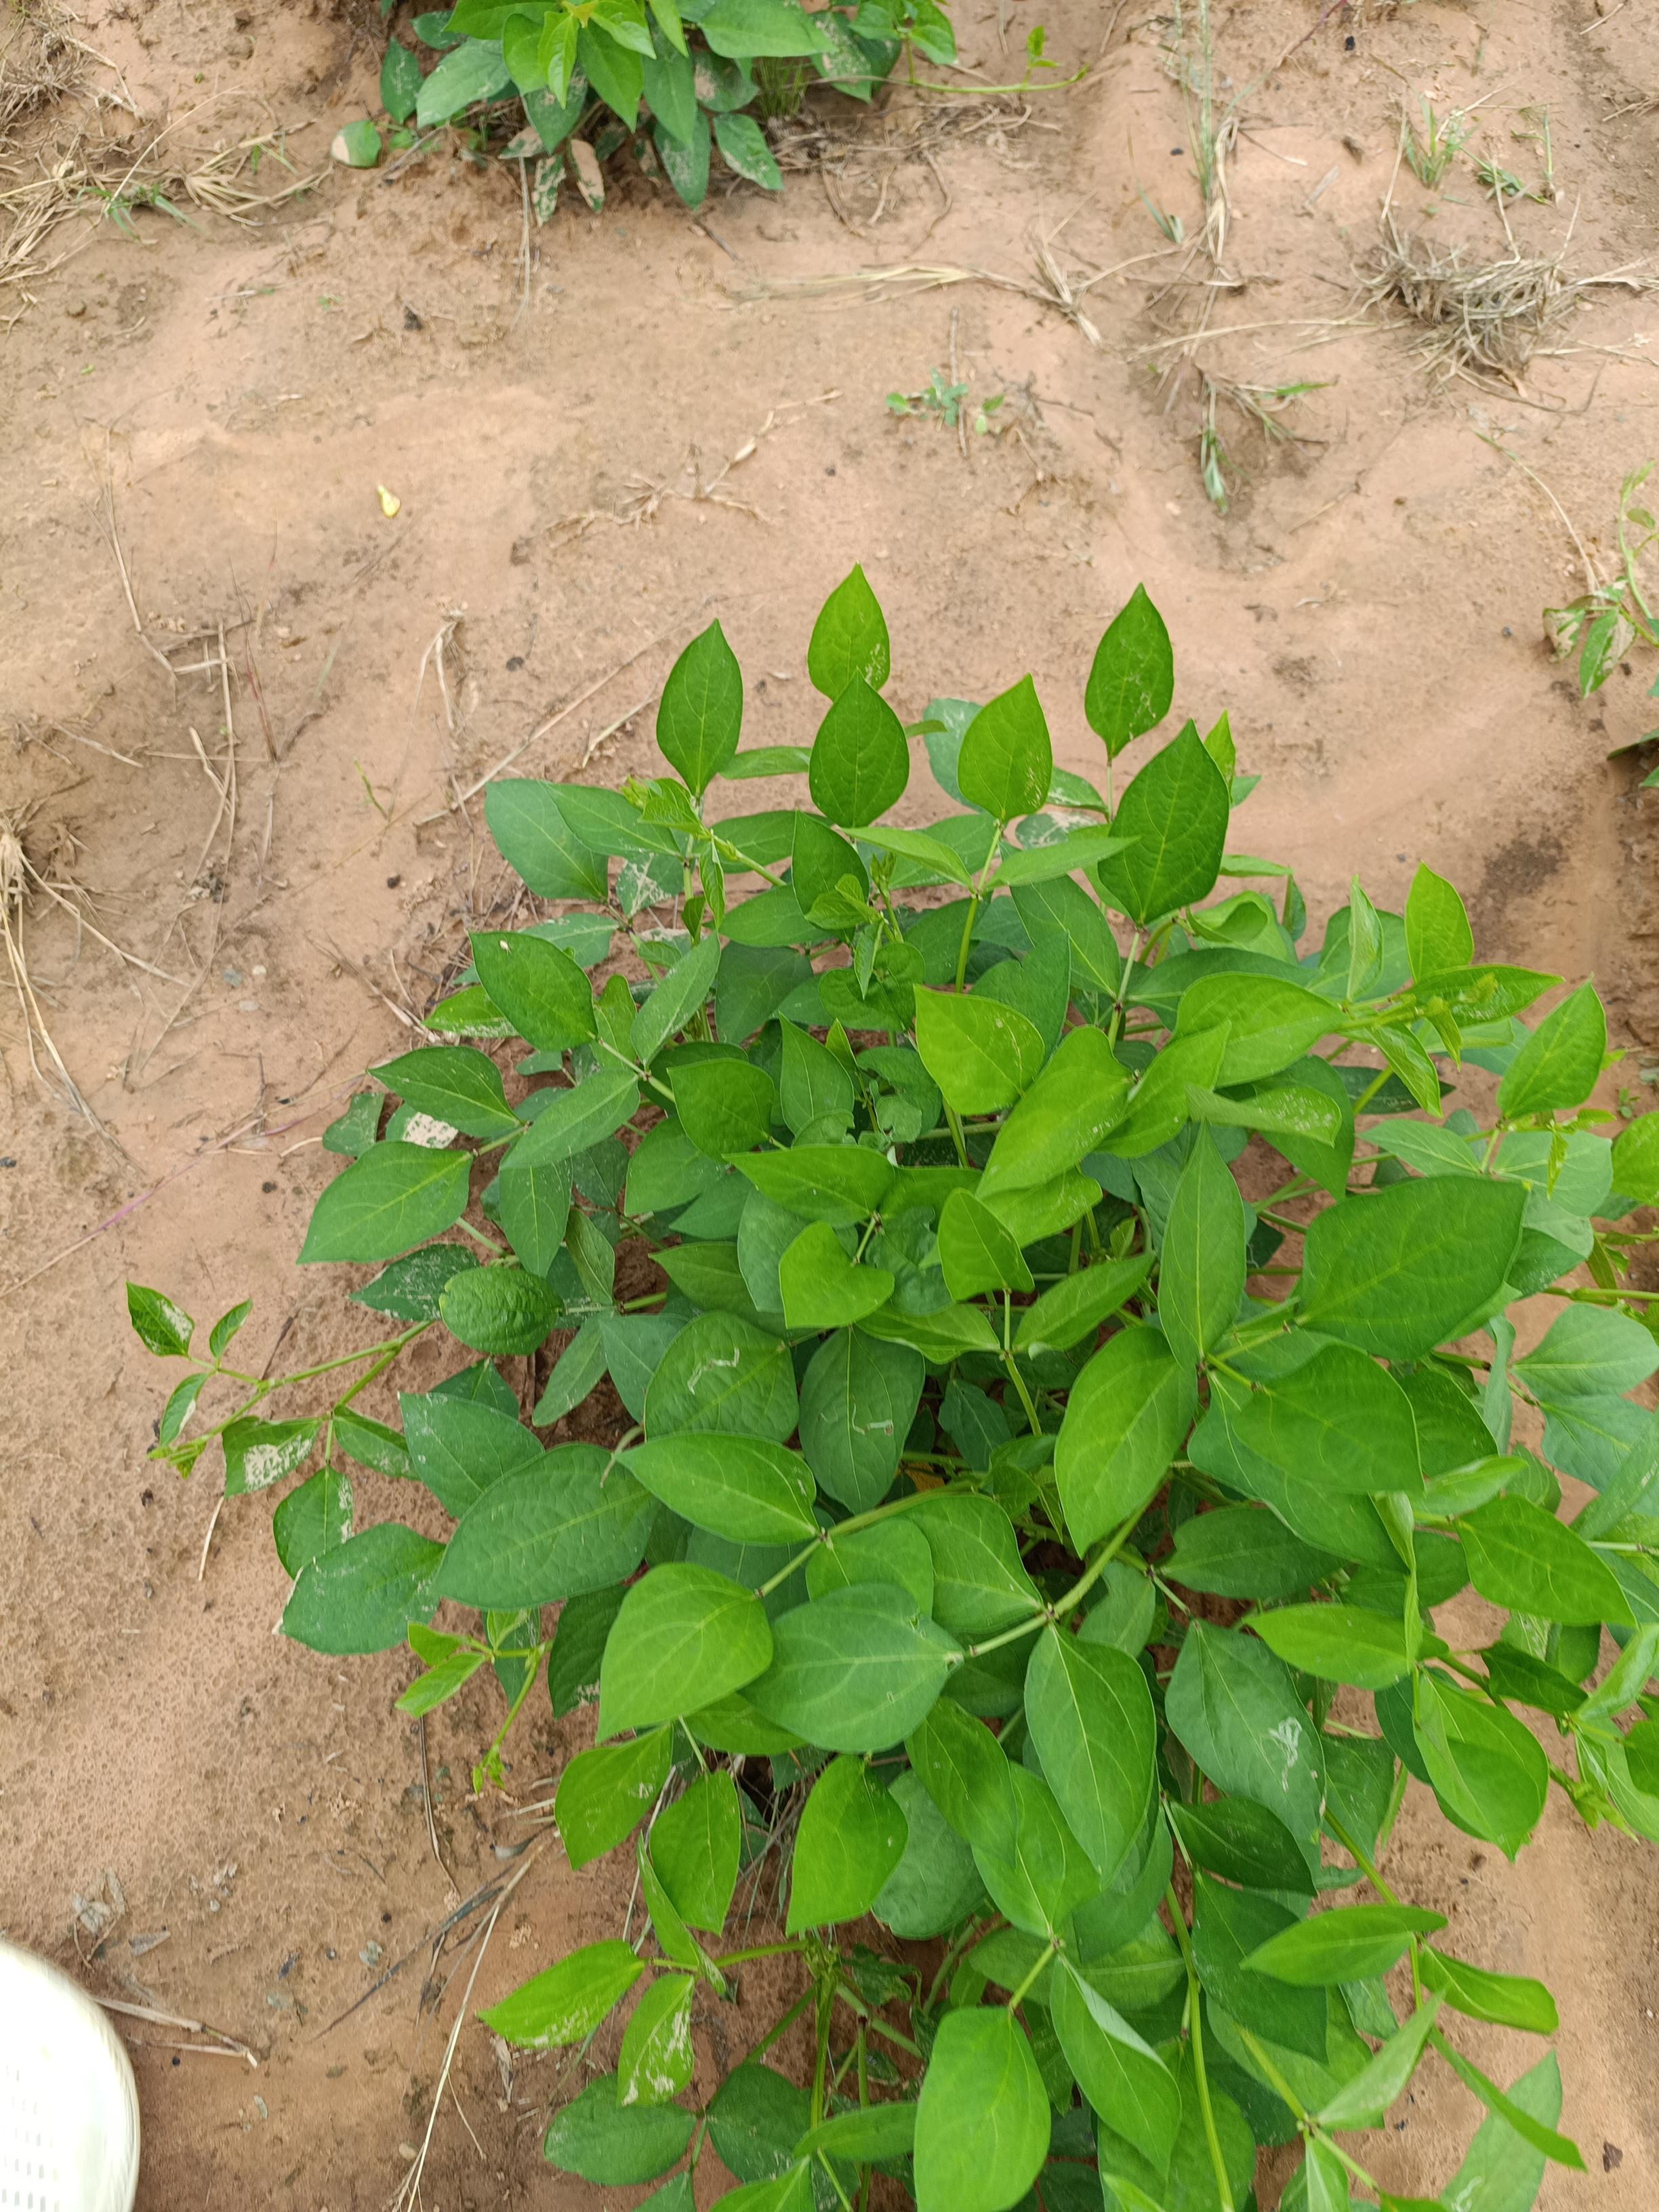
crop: cowpea
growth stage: emergence
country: Nigeria
